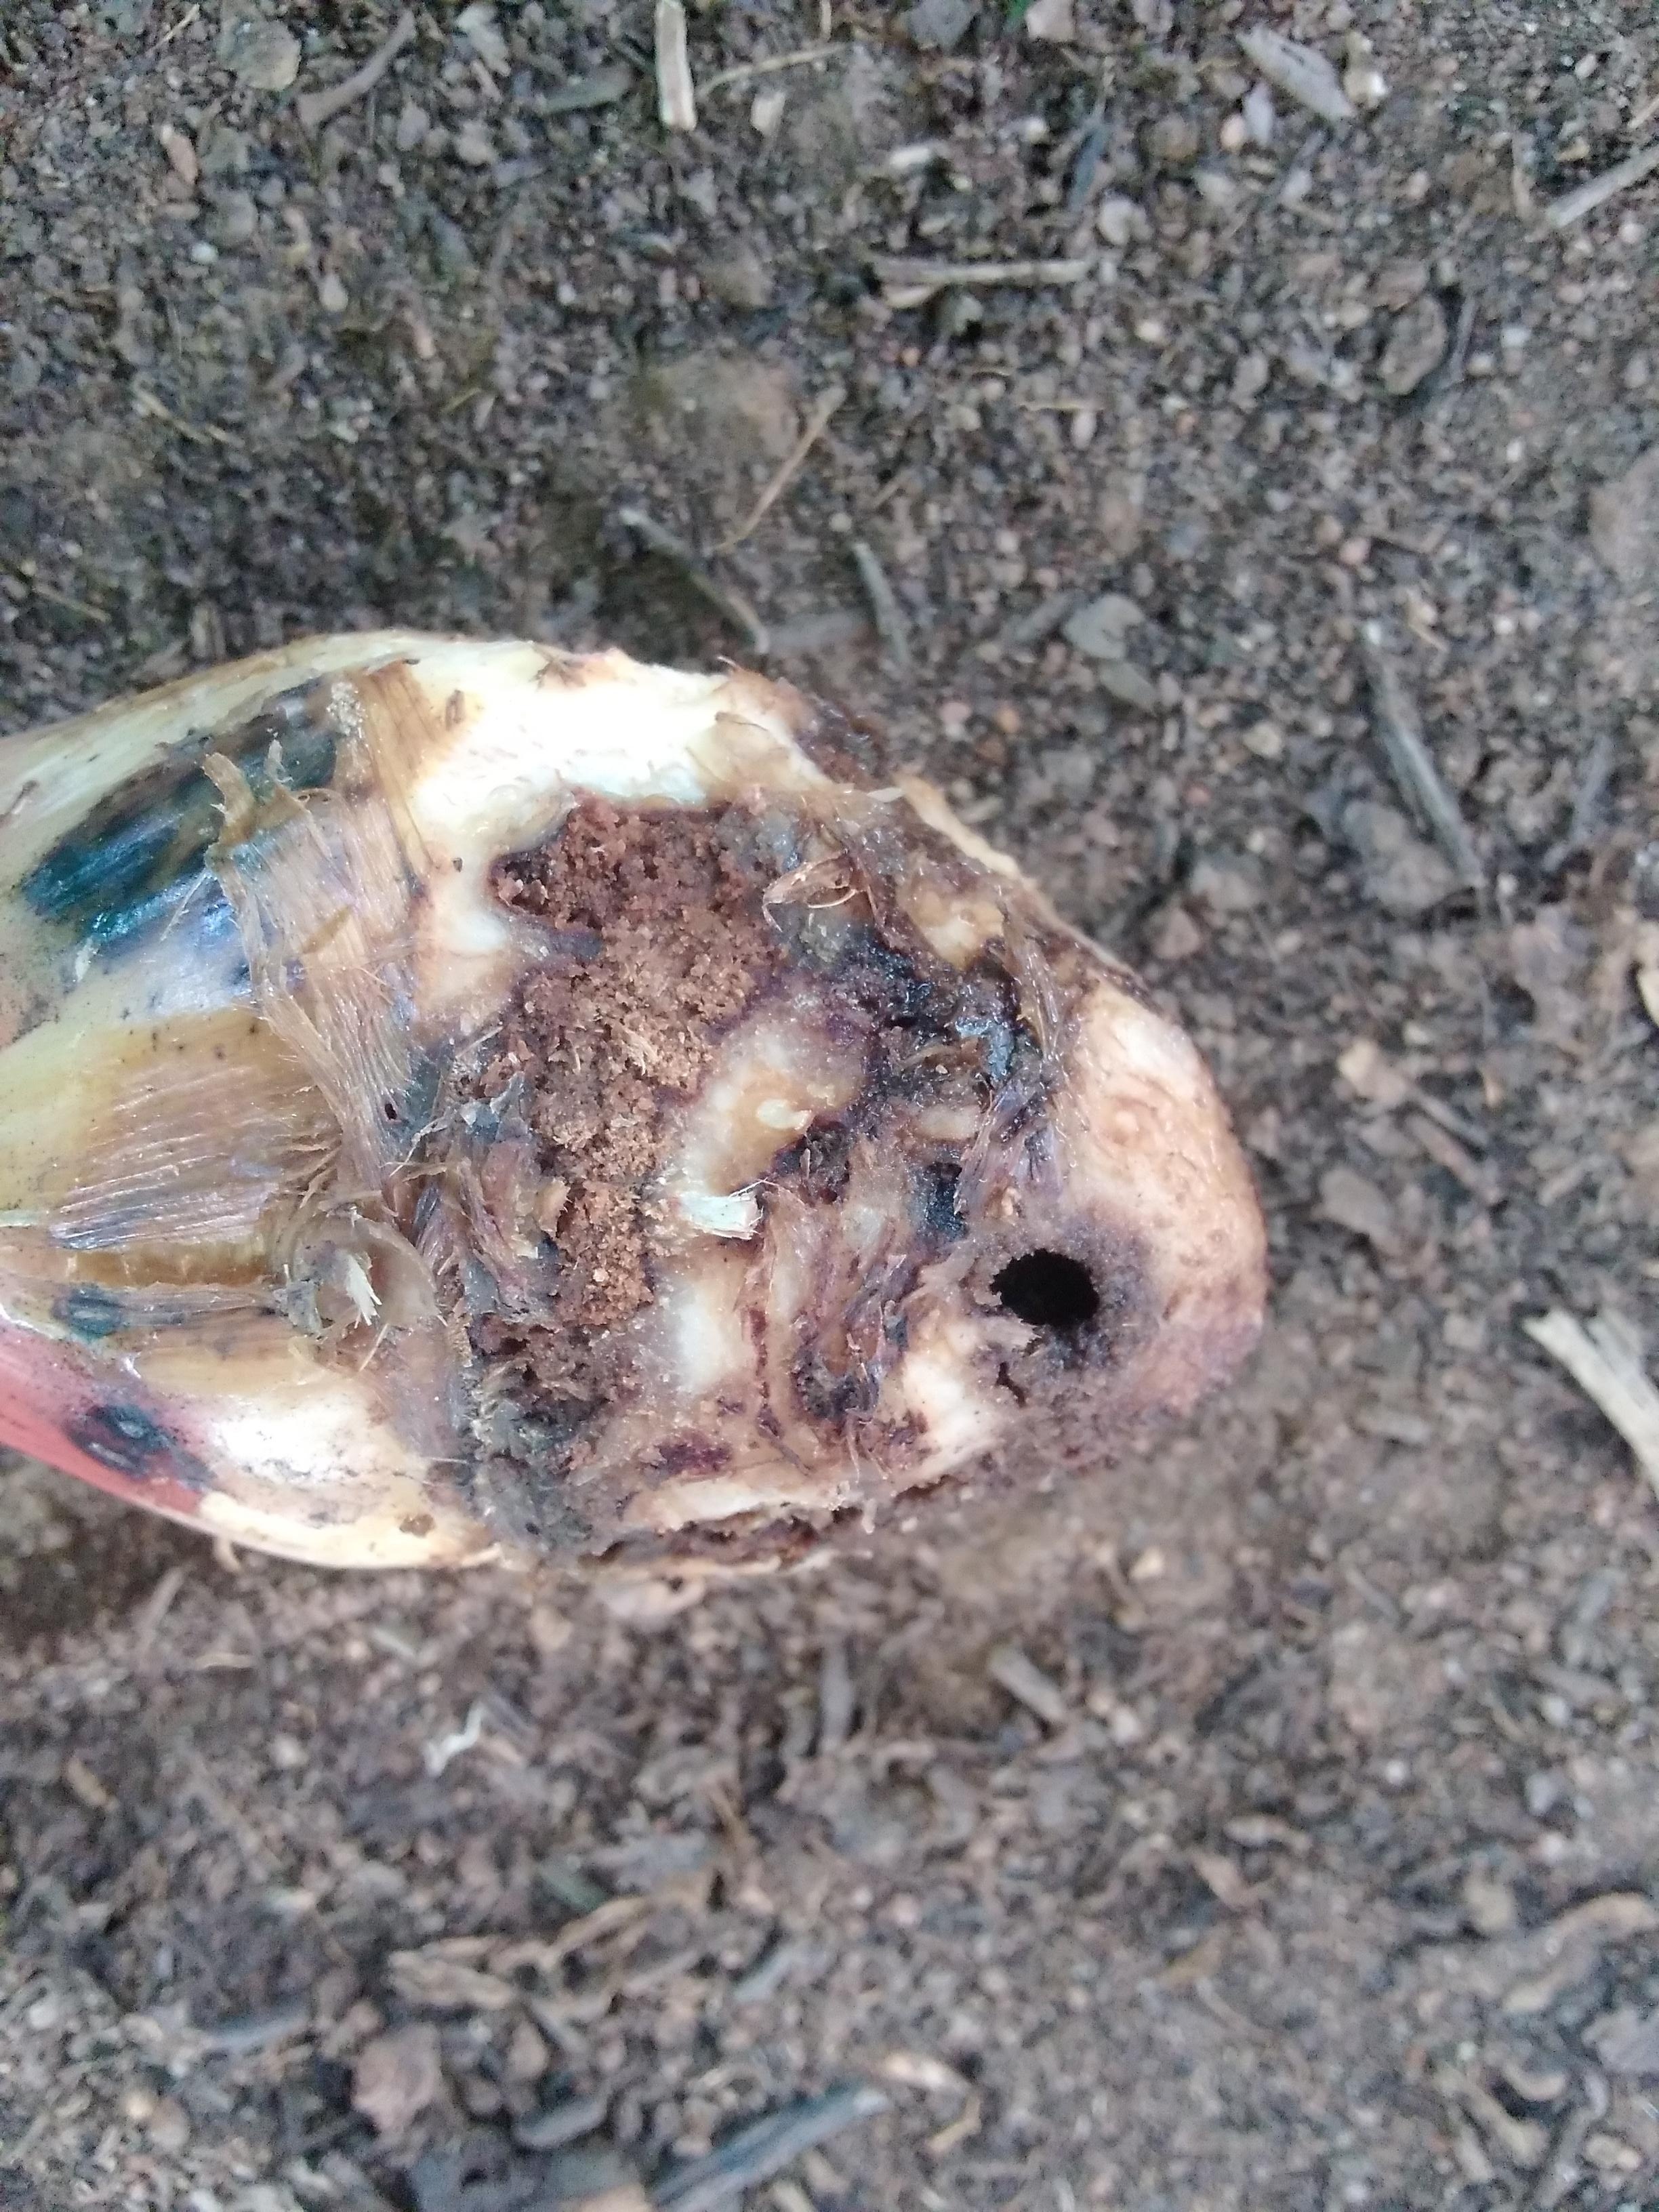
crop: banana
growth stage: vegetative
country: Tanzania
